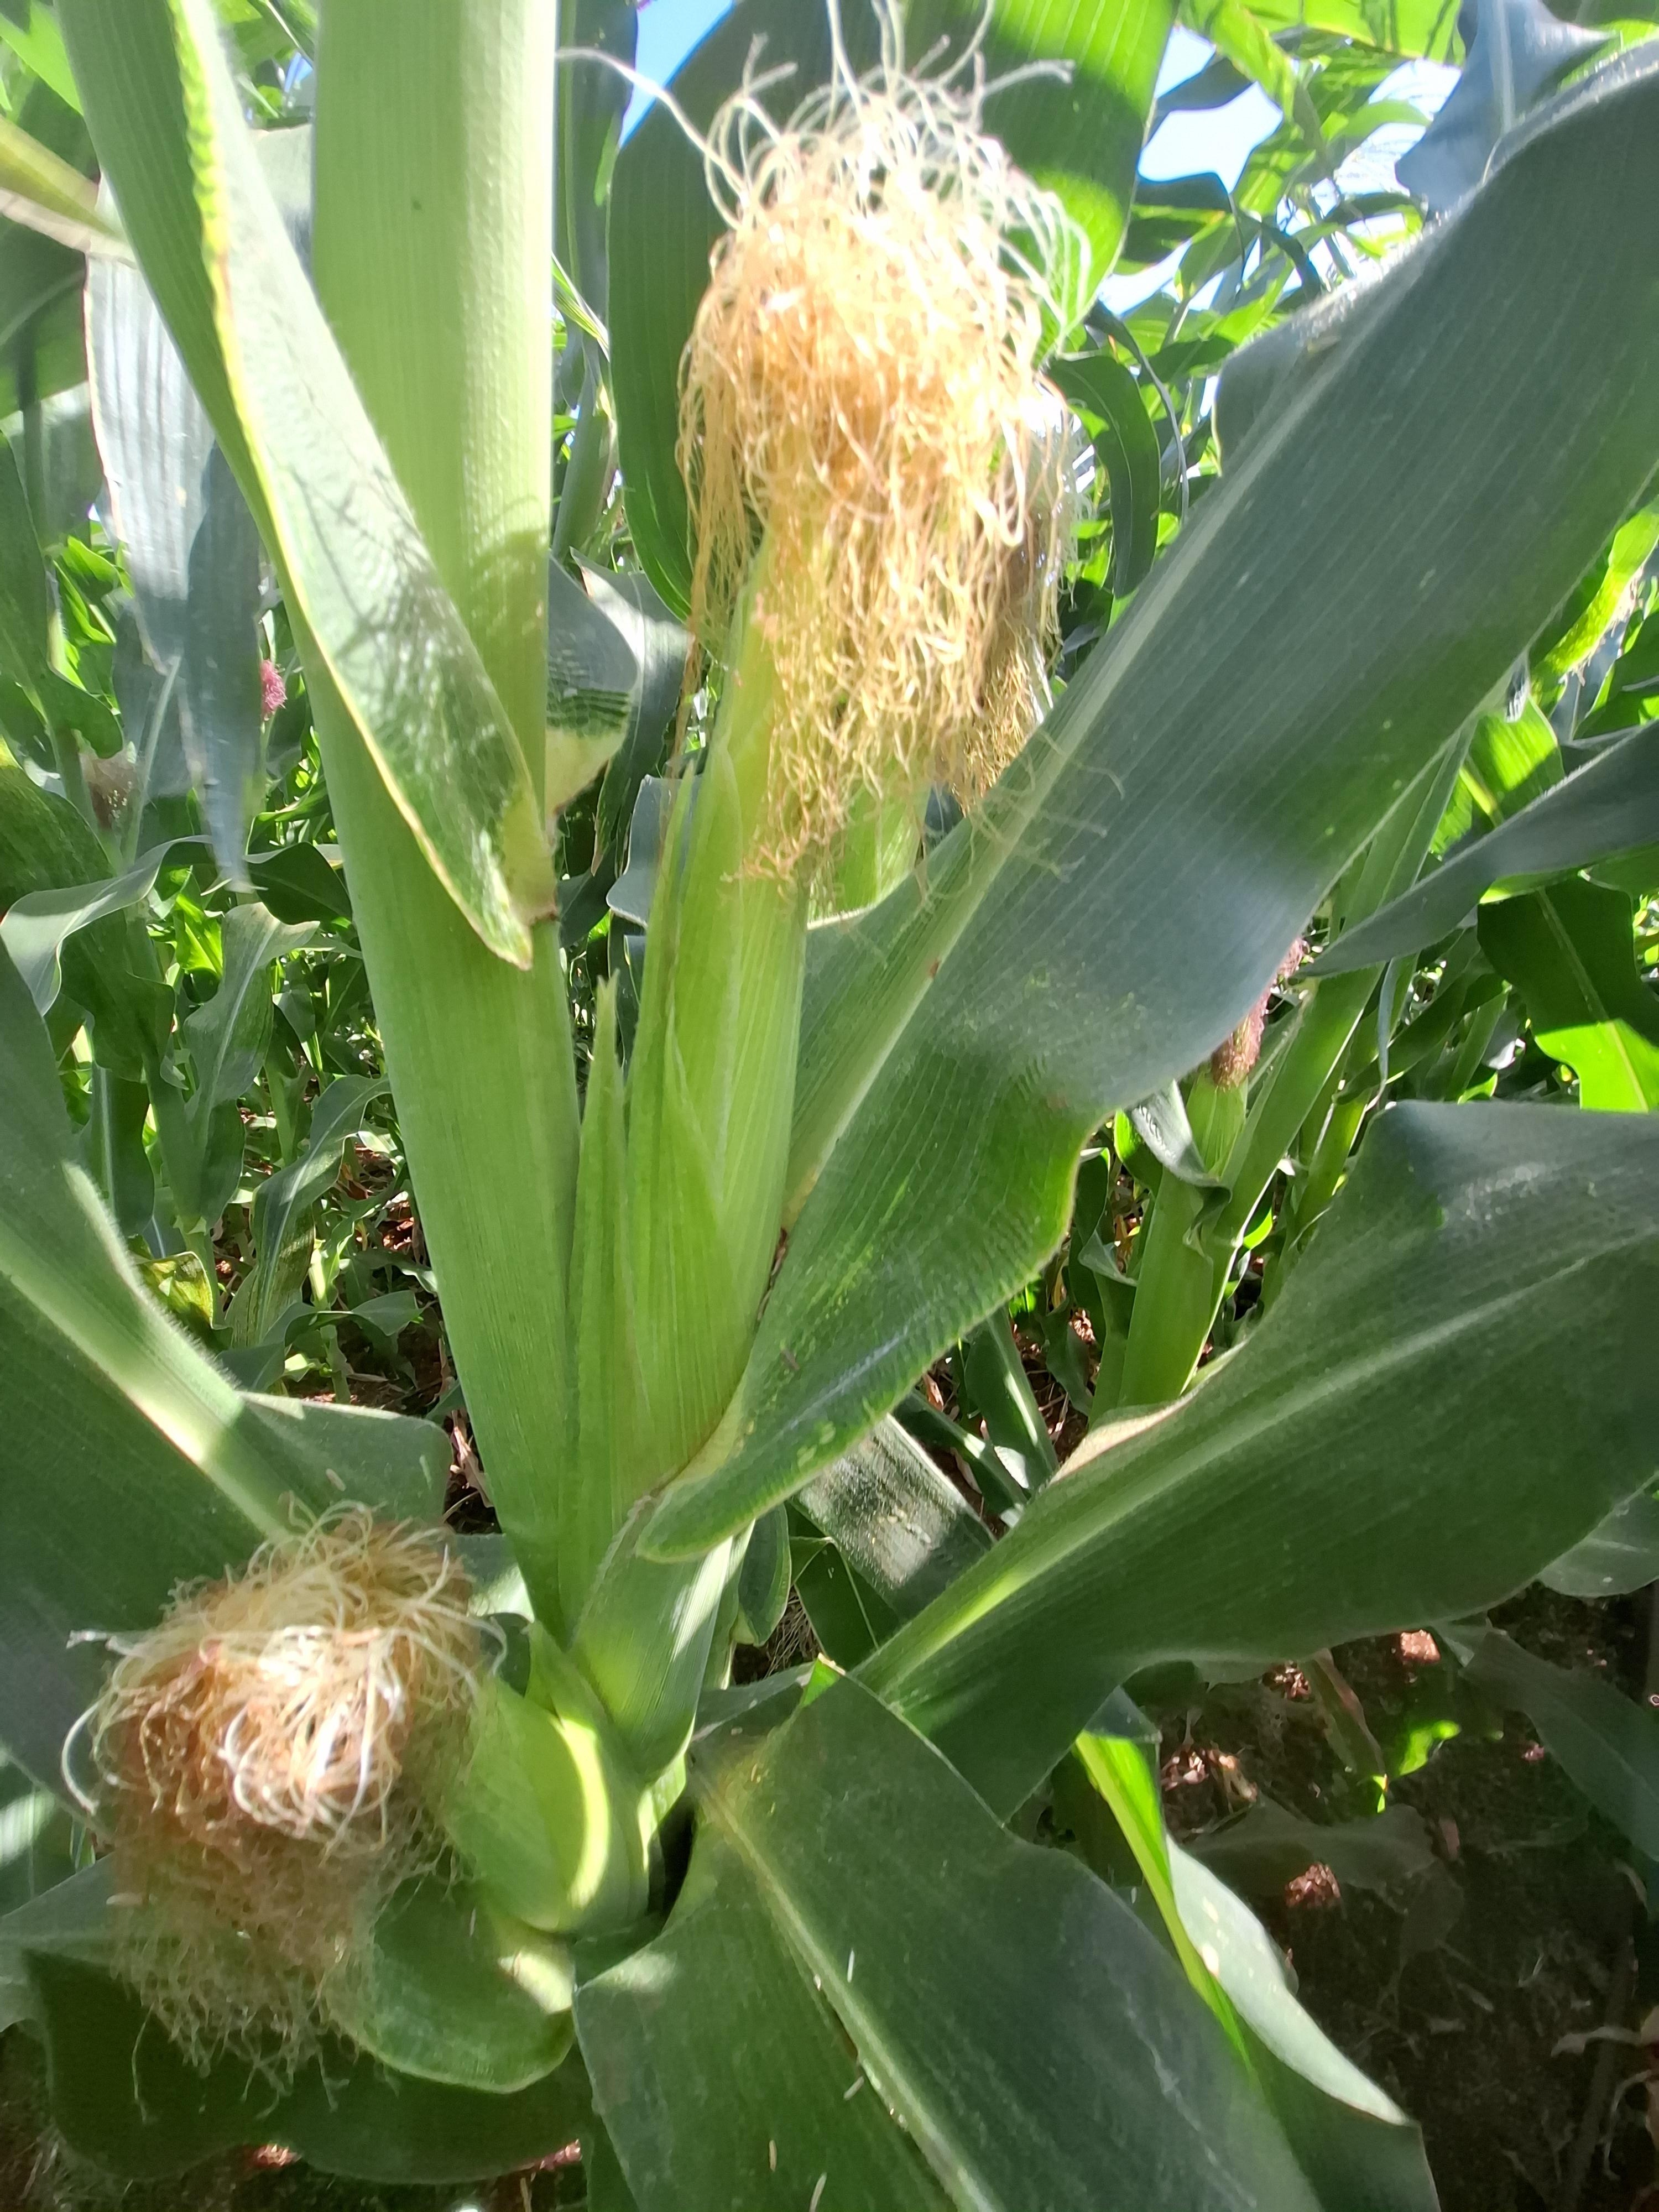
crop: maize
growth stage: flowering
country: Kenya
